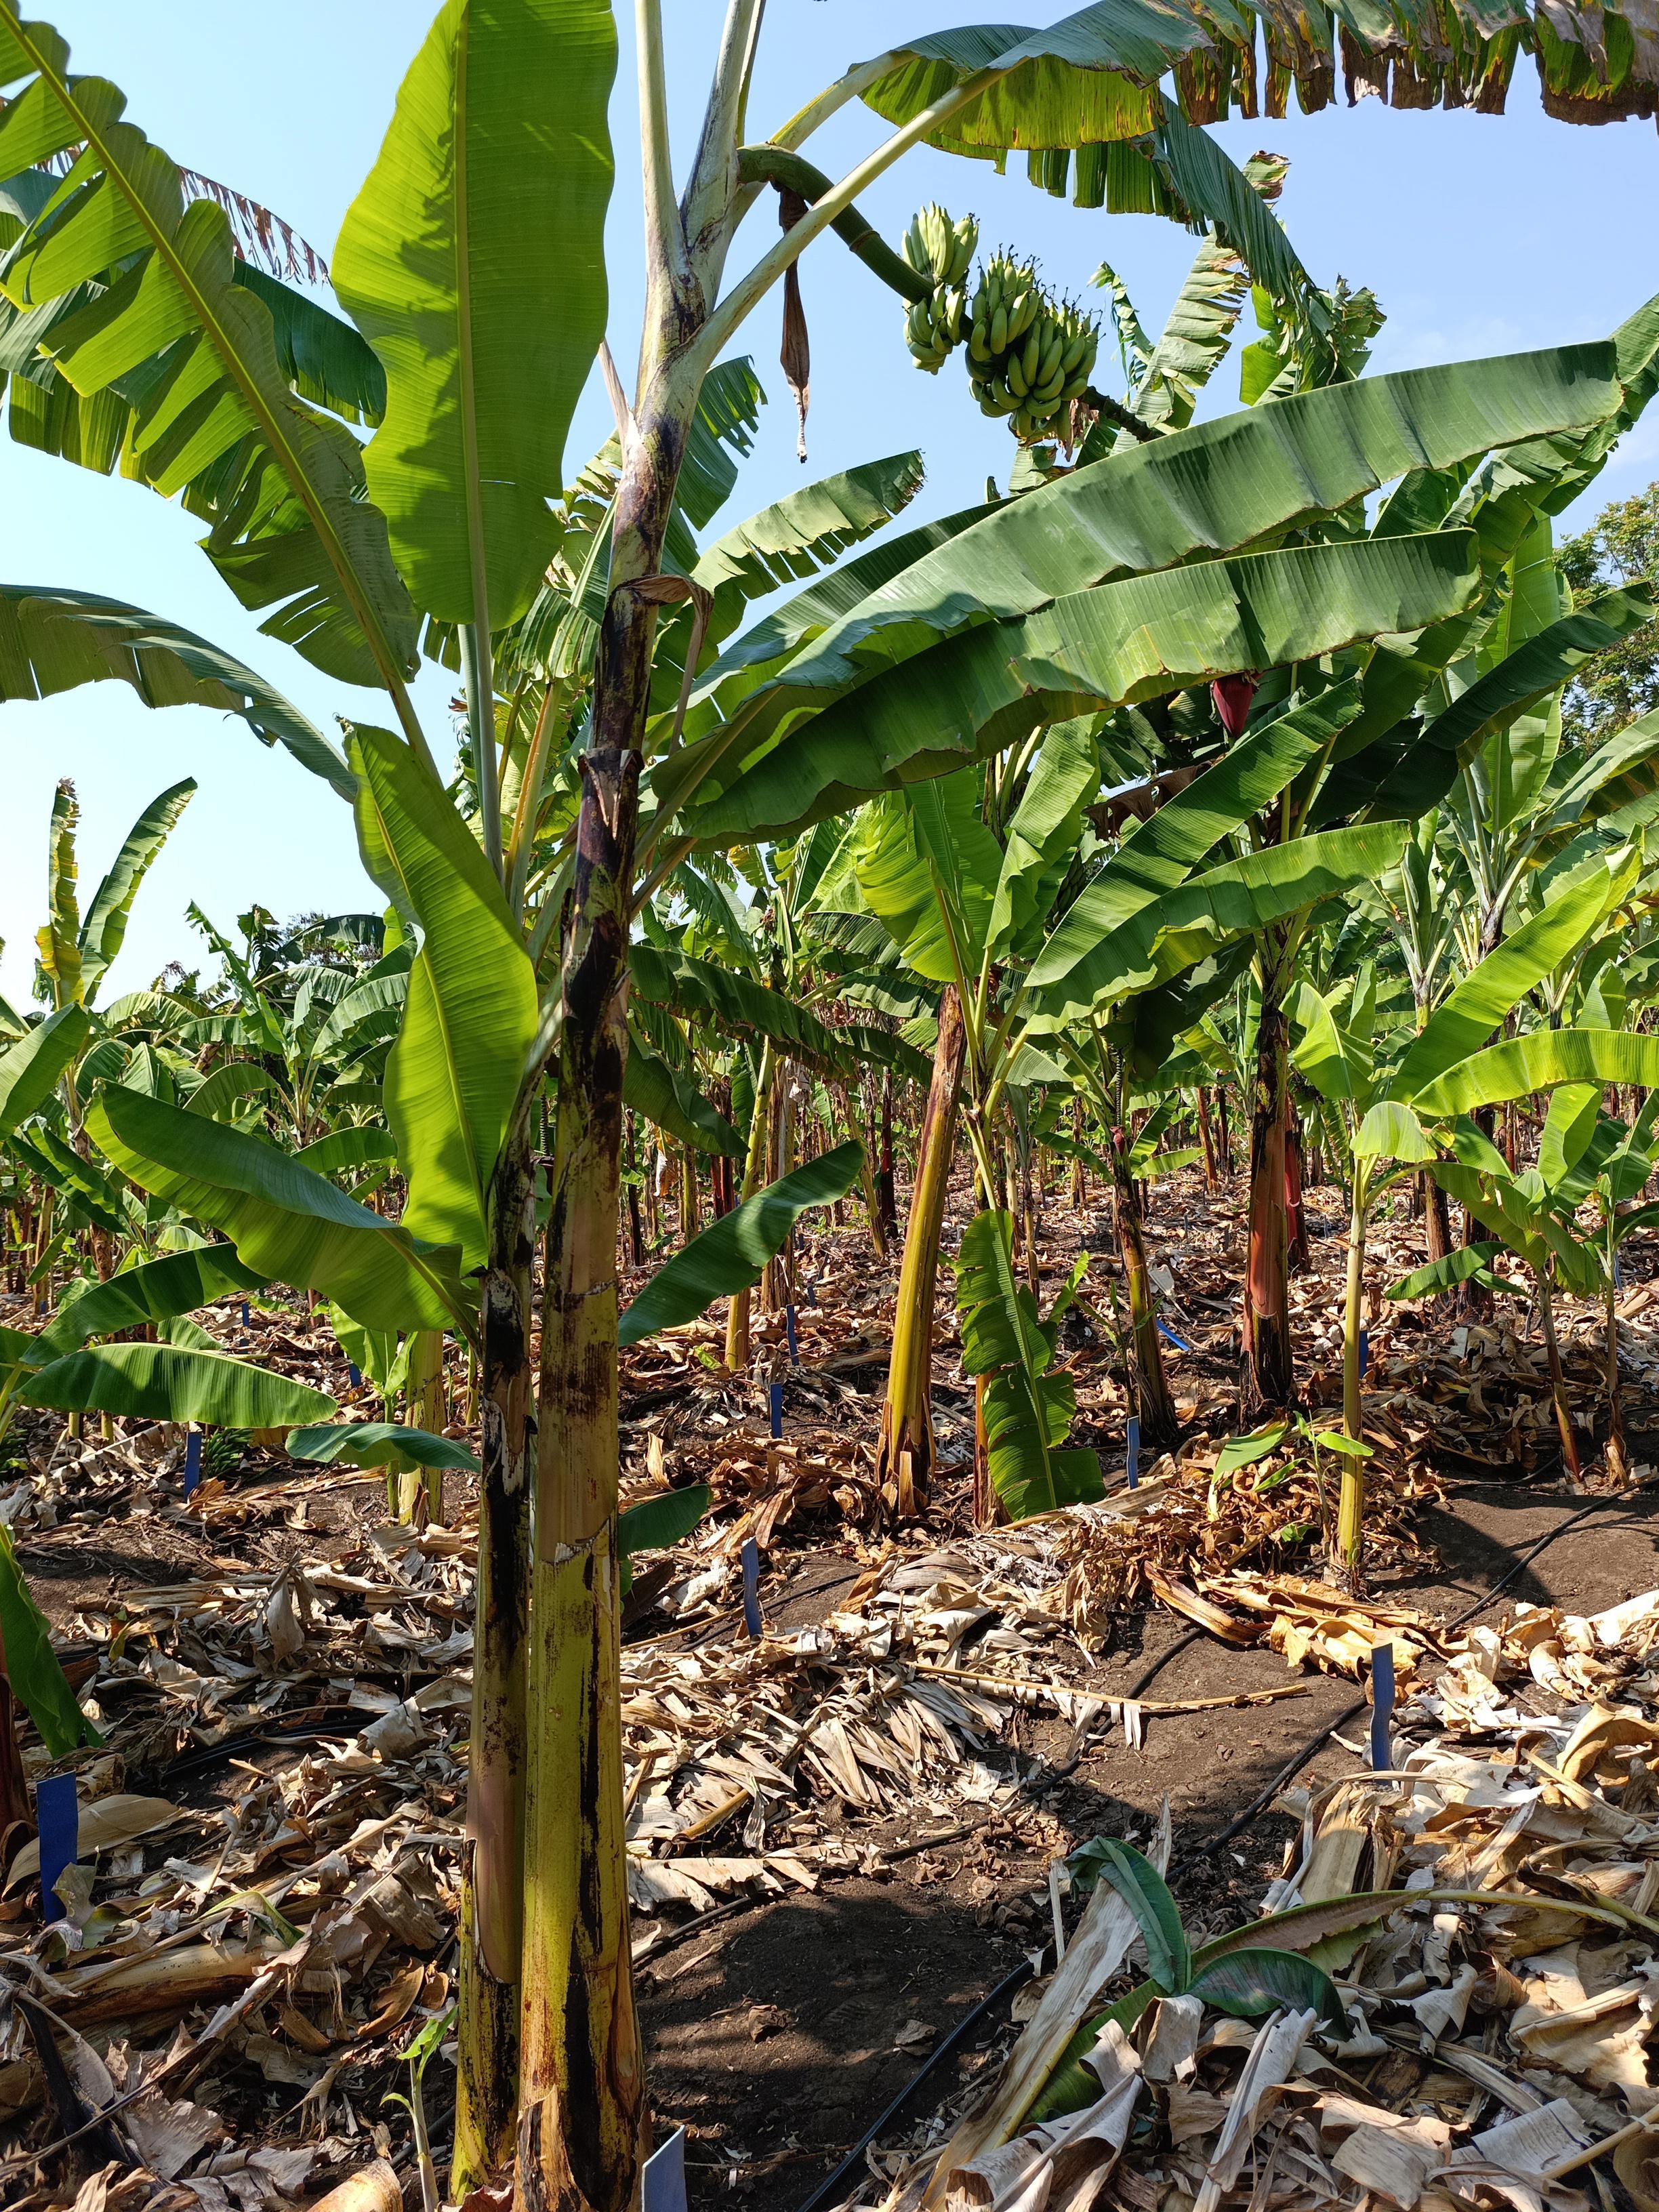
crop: banana
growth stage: development fruit
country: Tanzania
